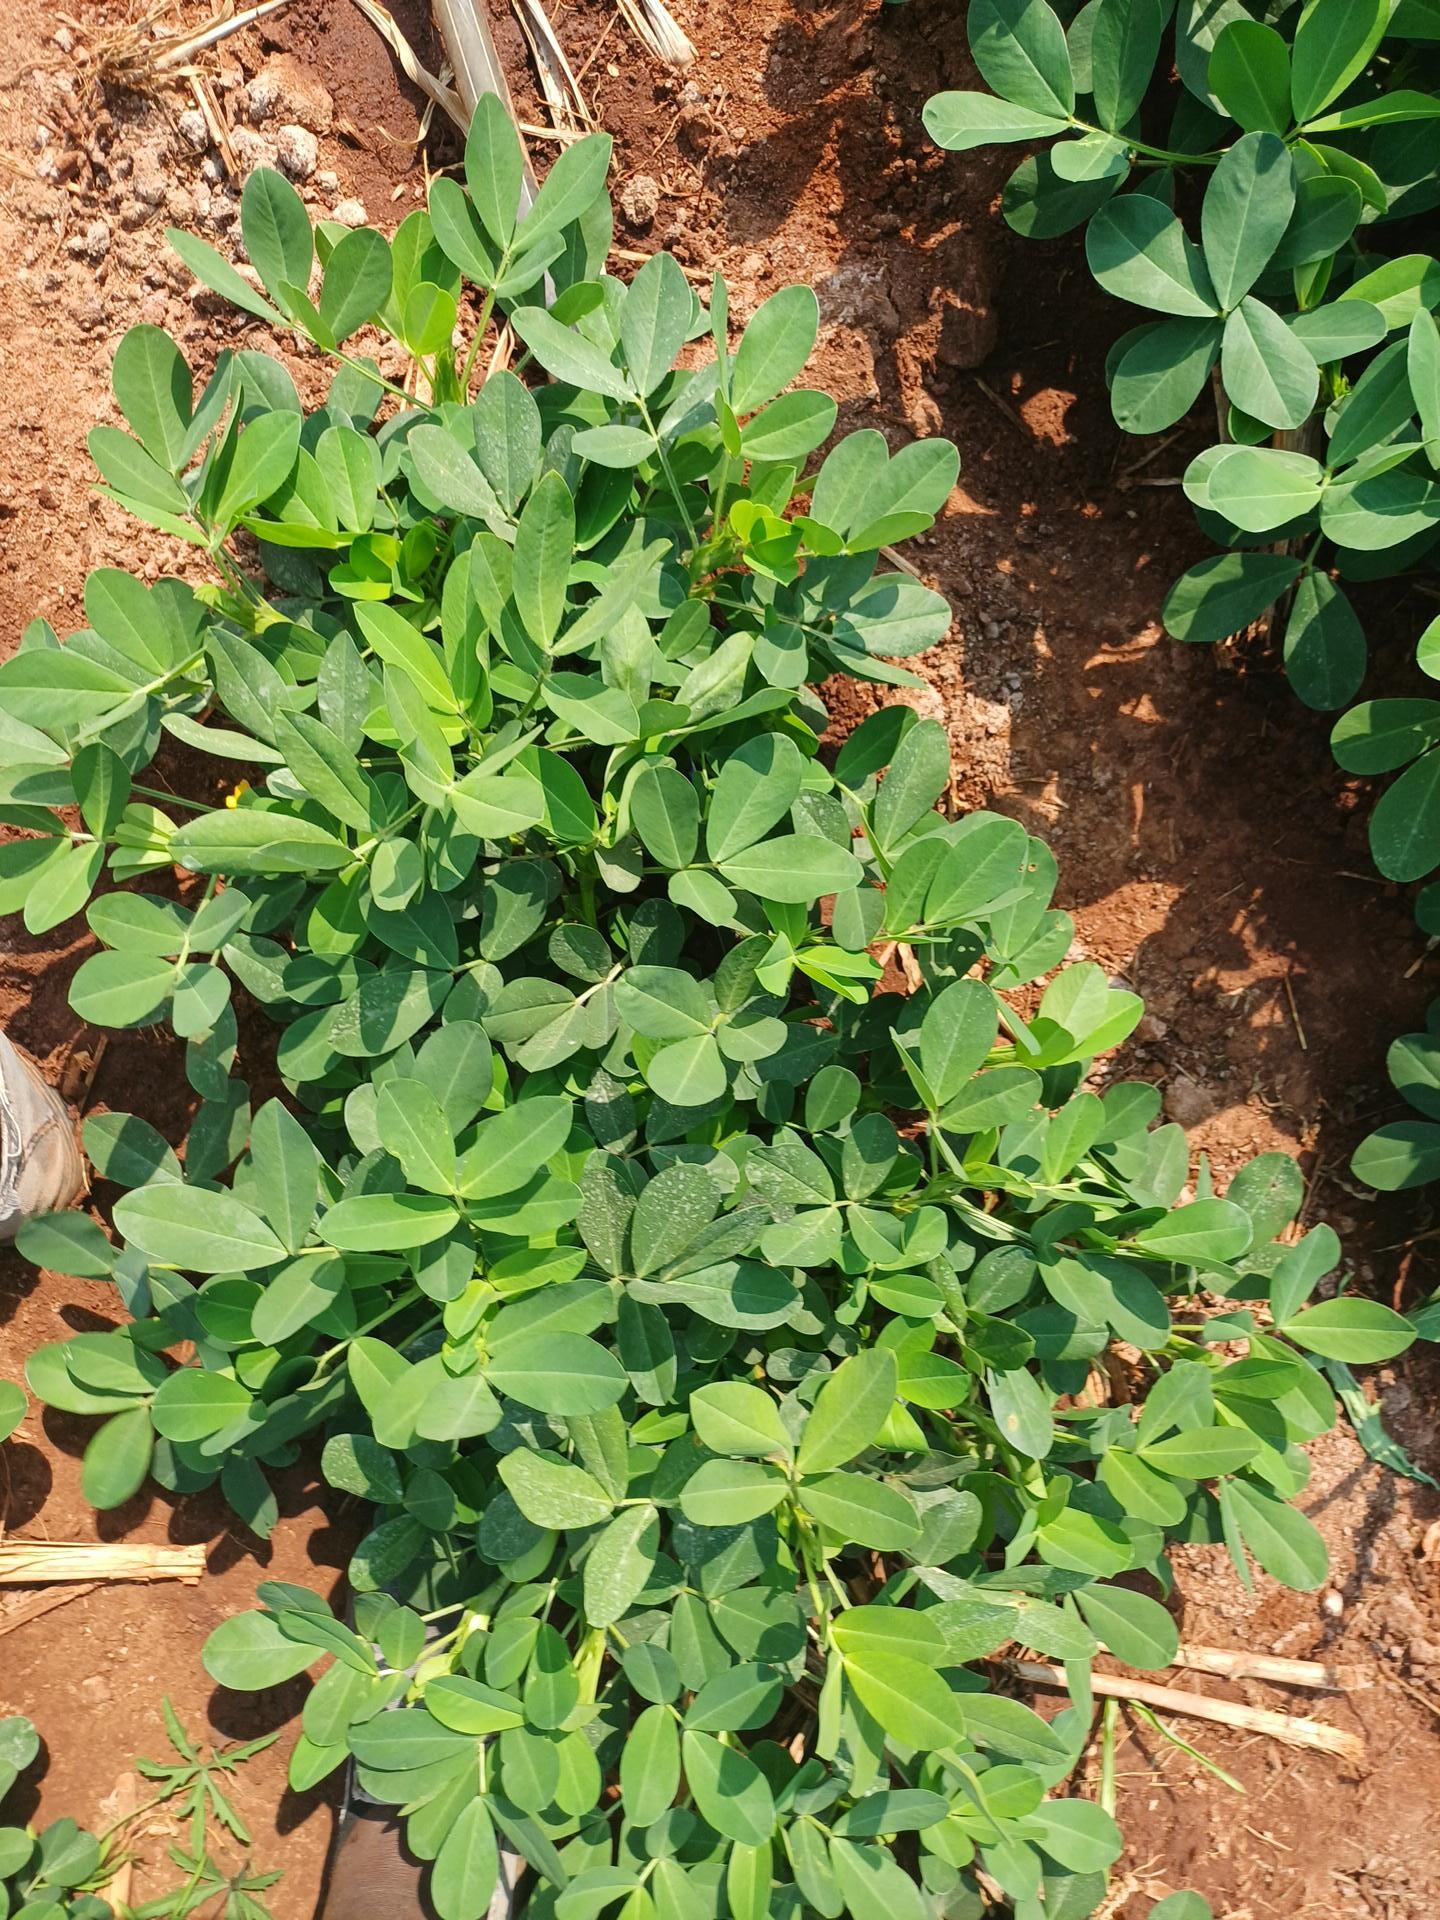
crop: groundnut
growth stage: vegetative
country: Kenya
